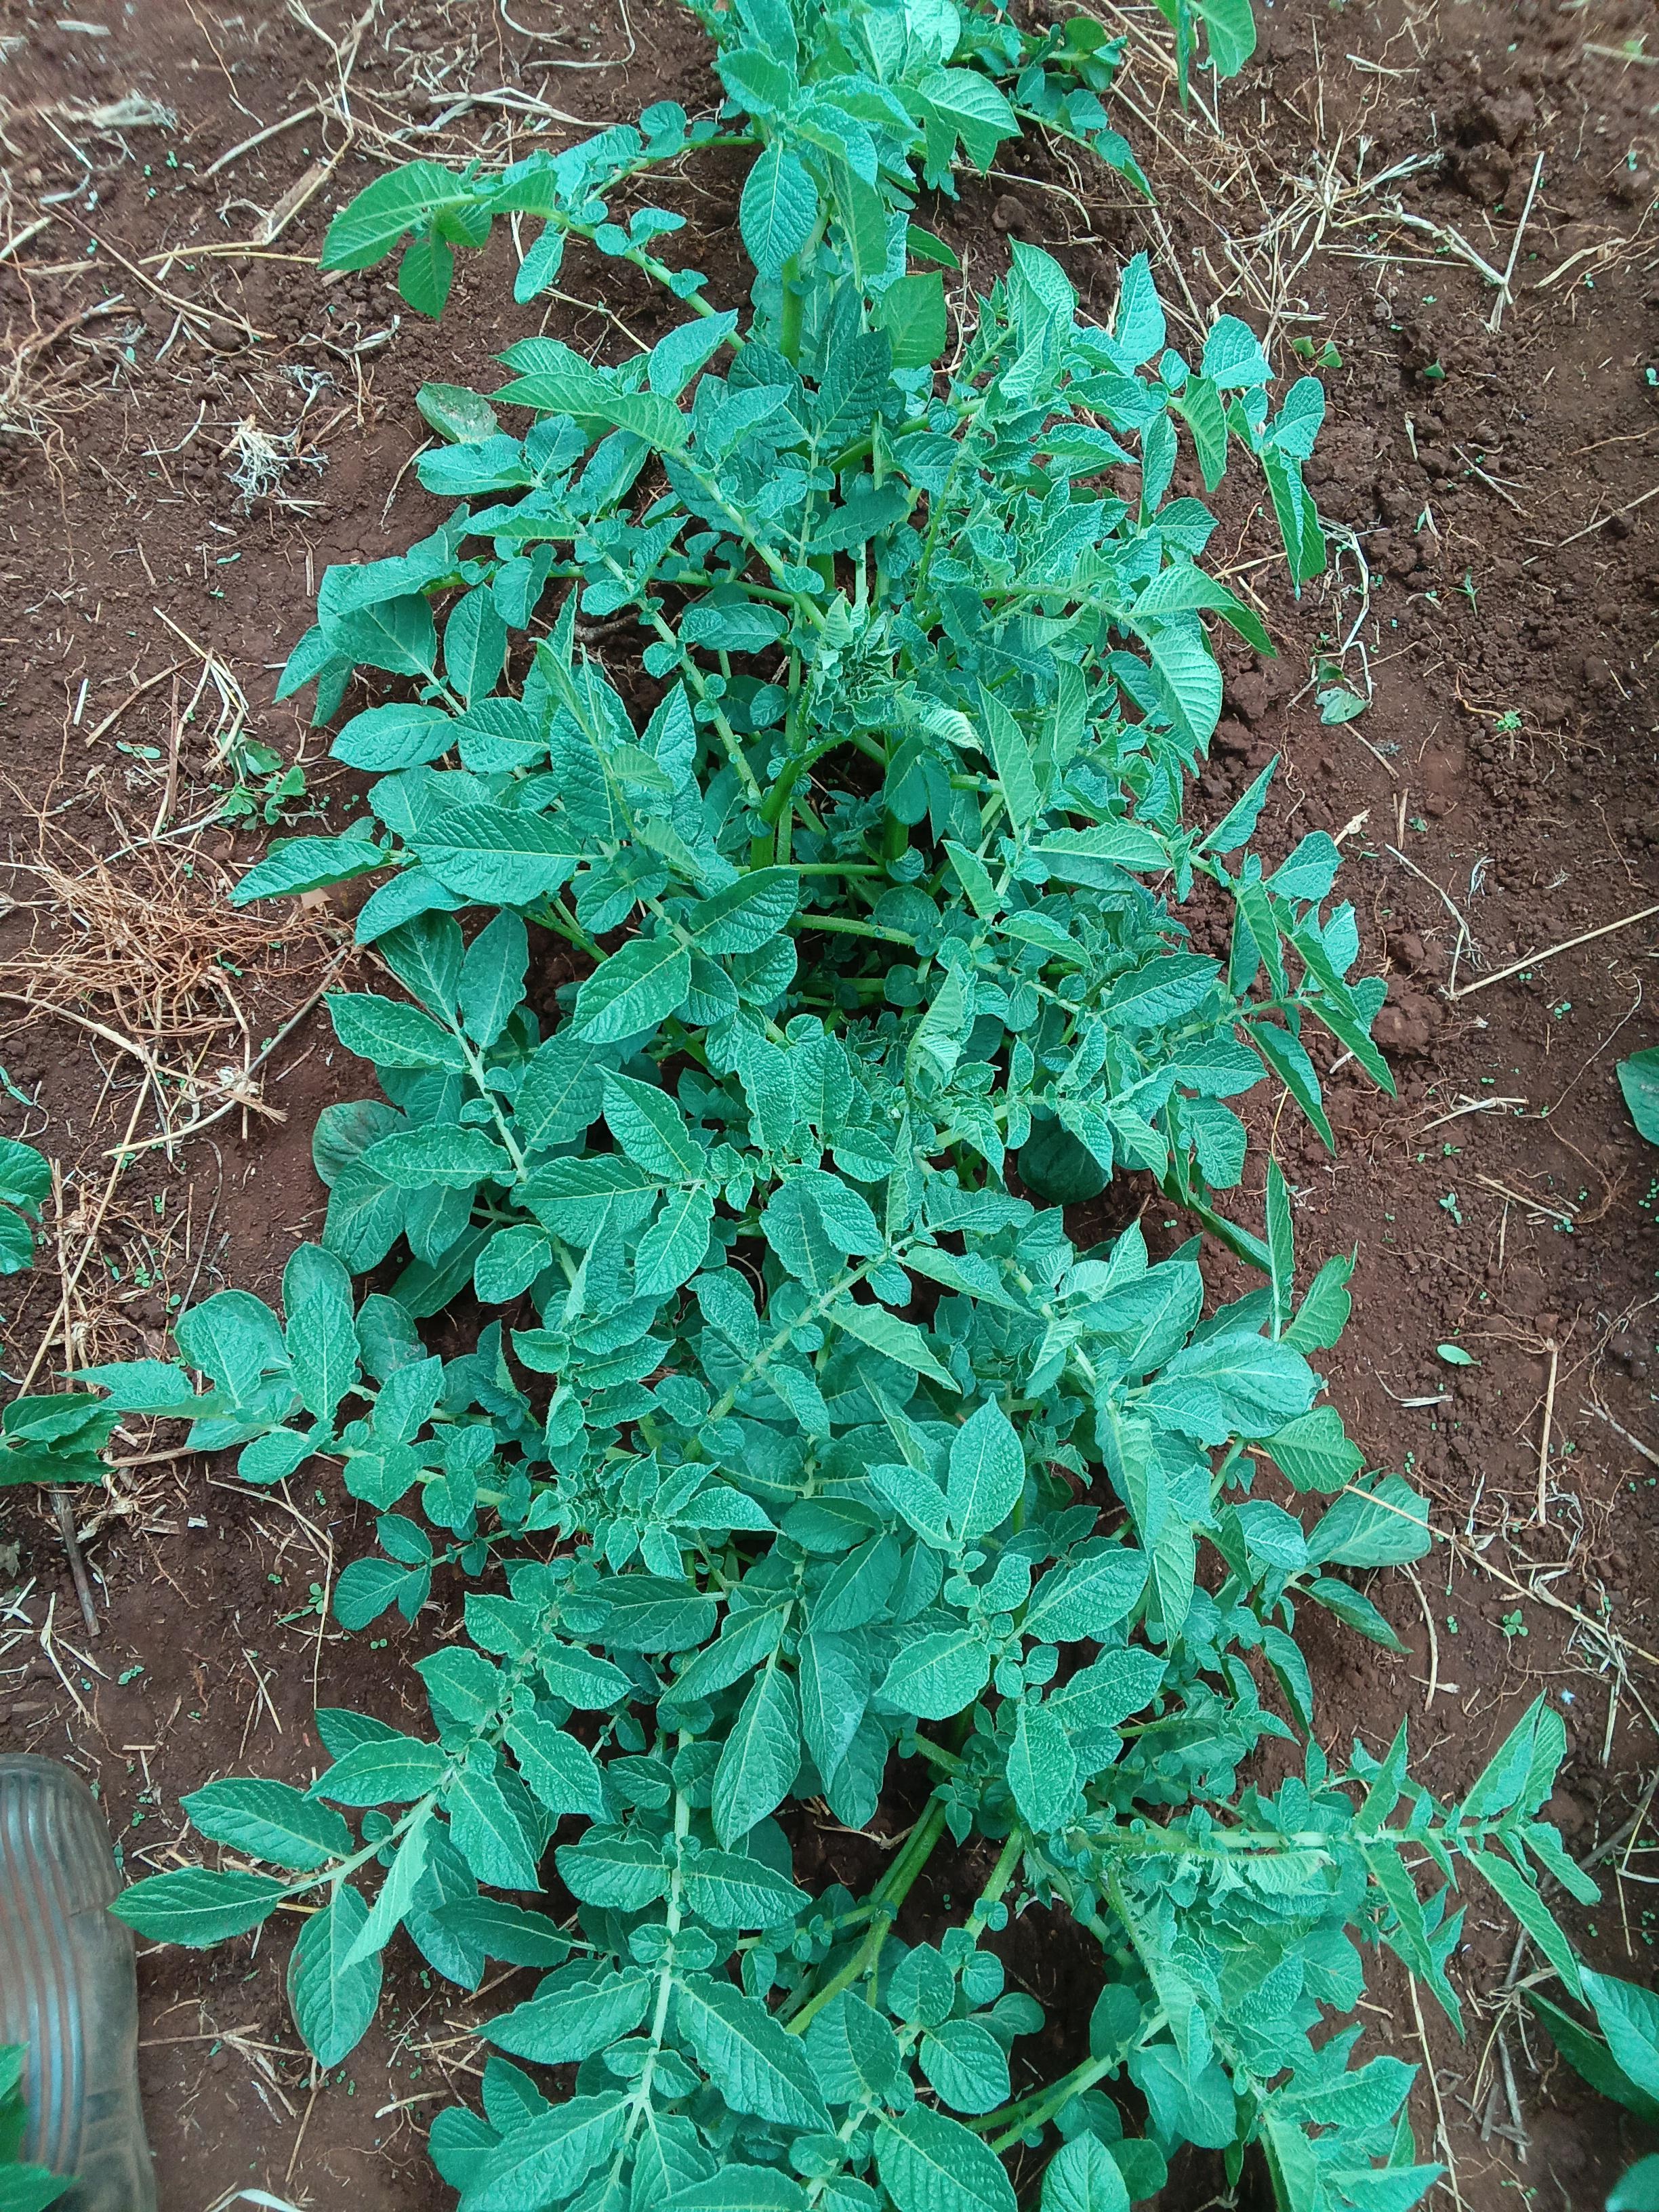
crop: potato
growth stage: vegetative
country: Kenya
